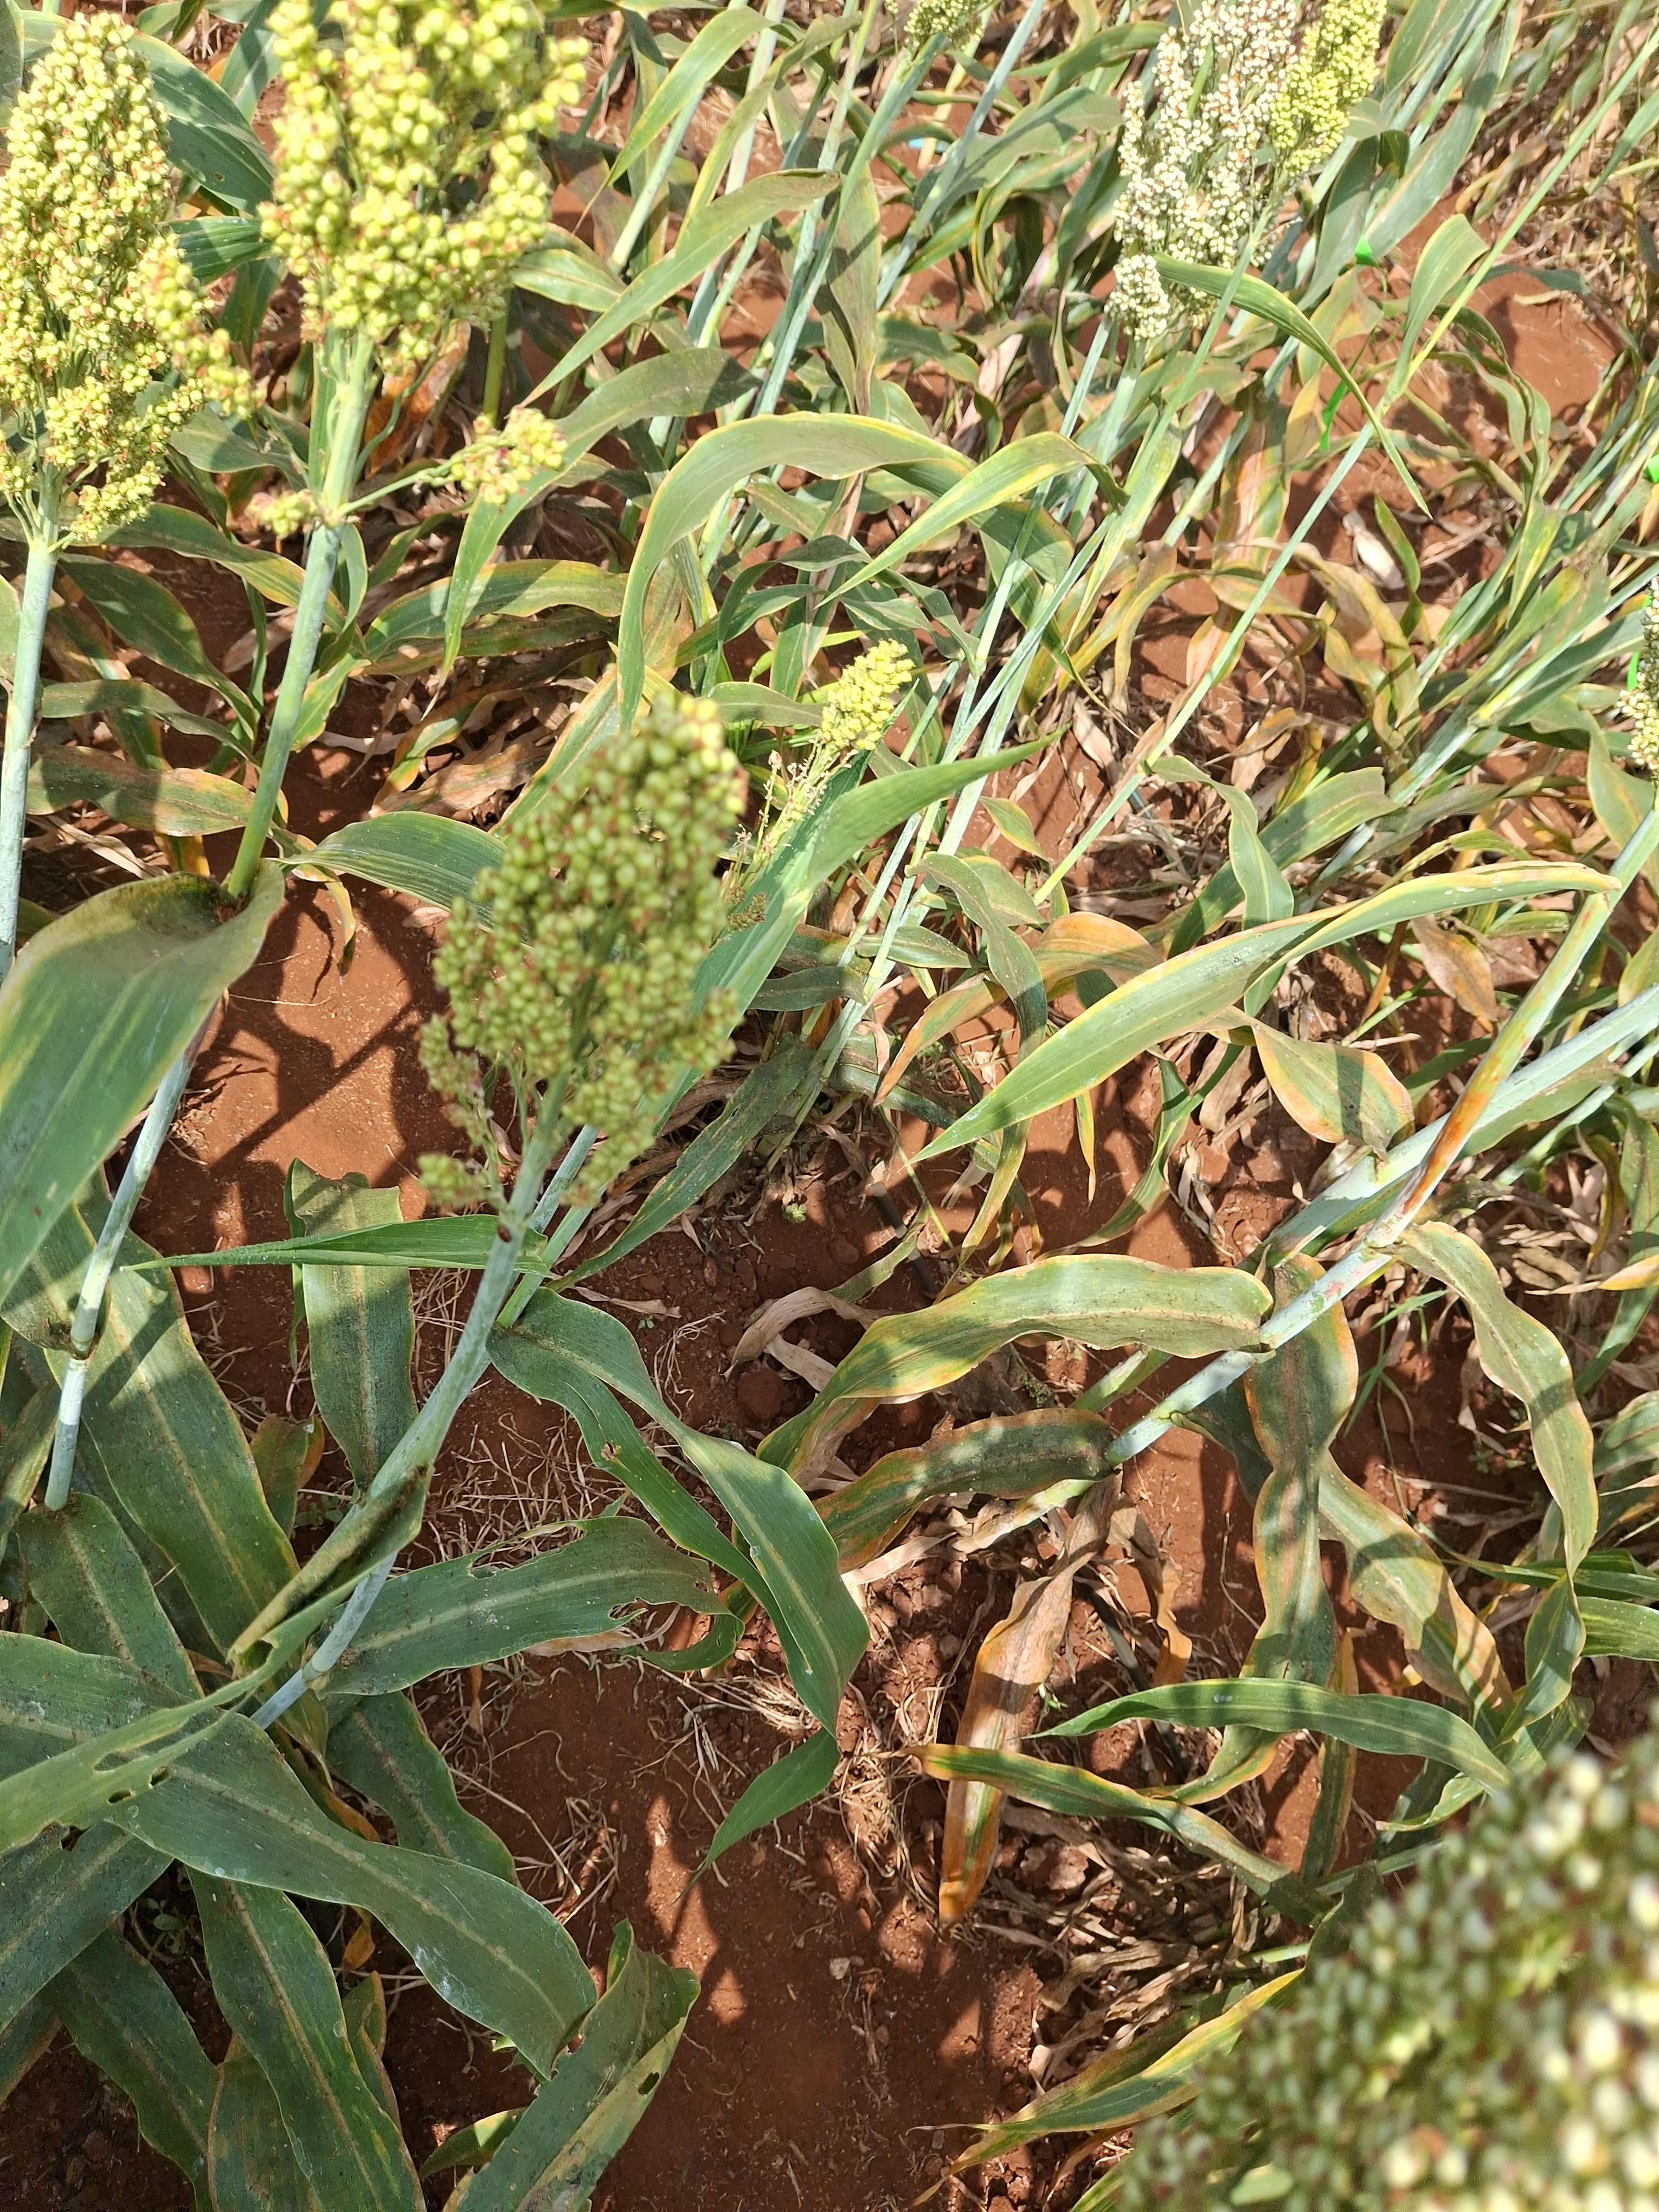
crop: sorghum
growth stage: filling grain
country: Kenya
